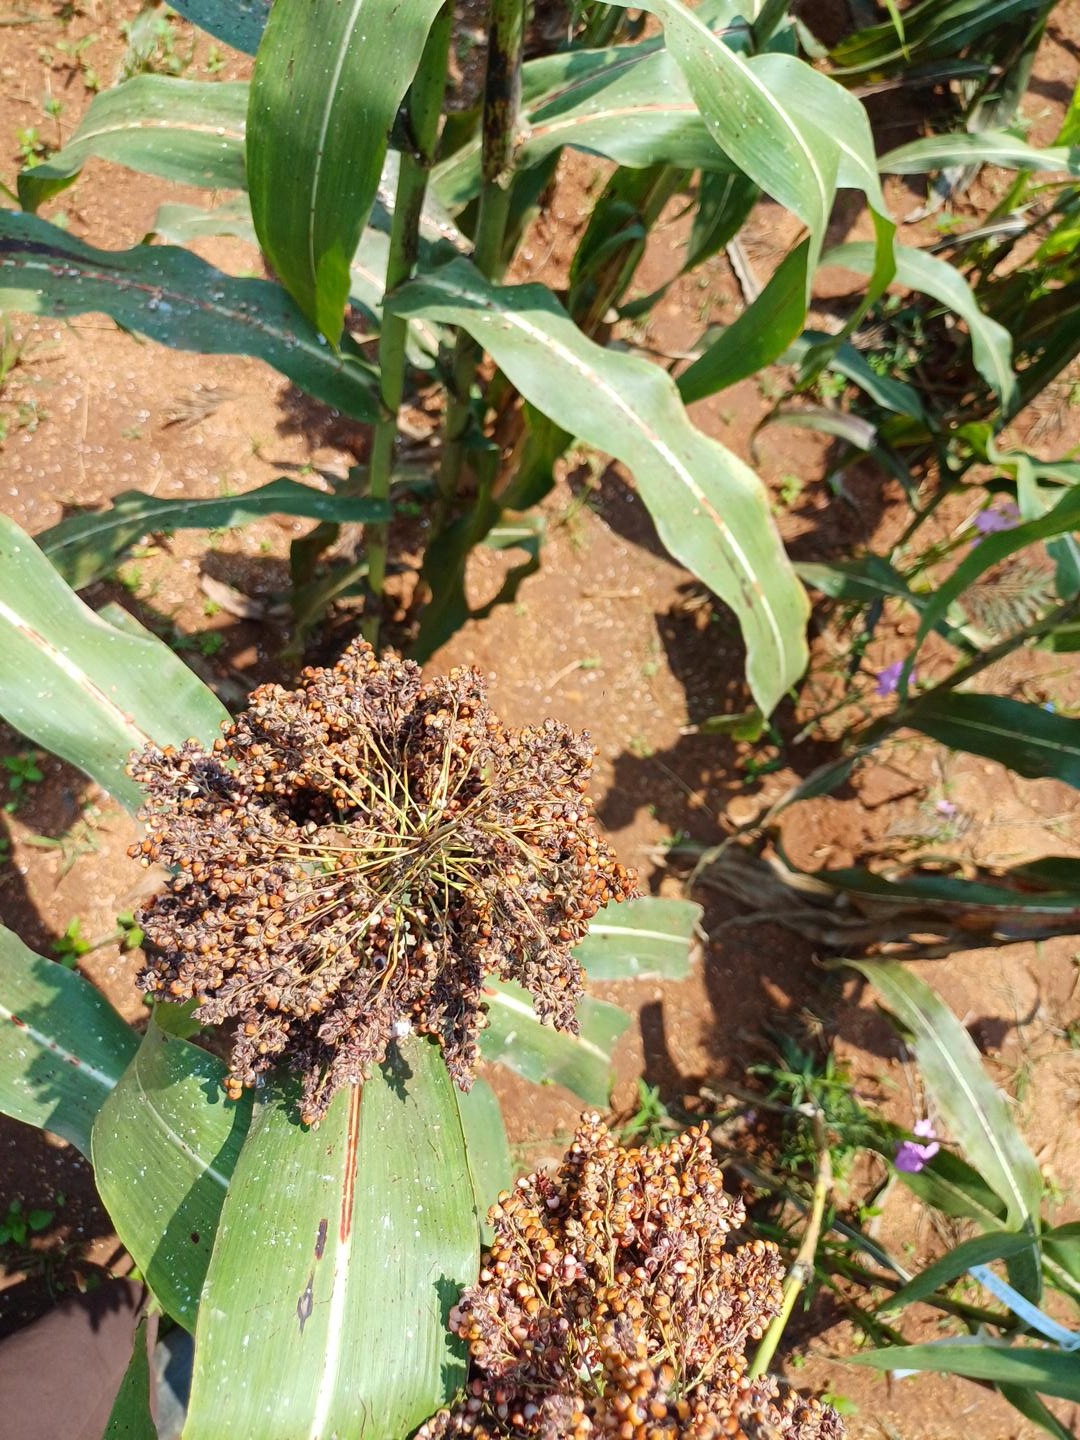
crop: sorghum
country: Kenya
